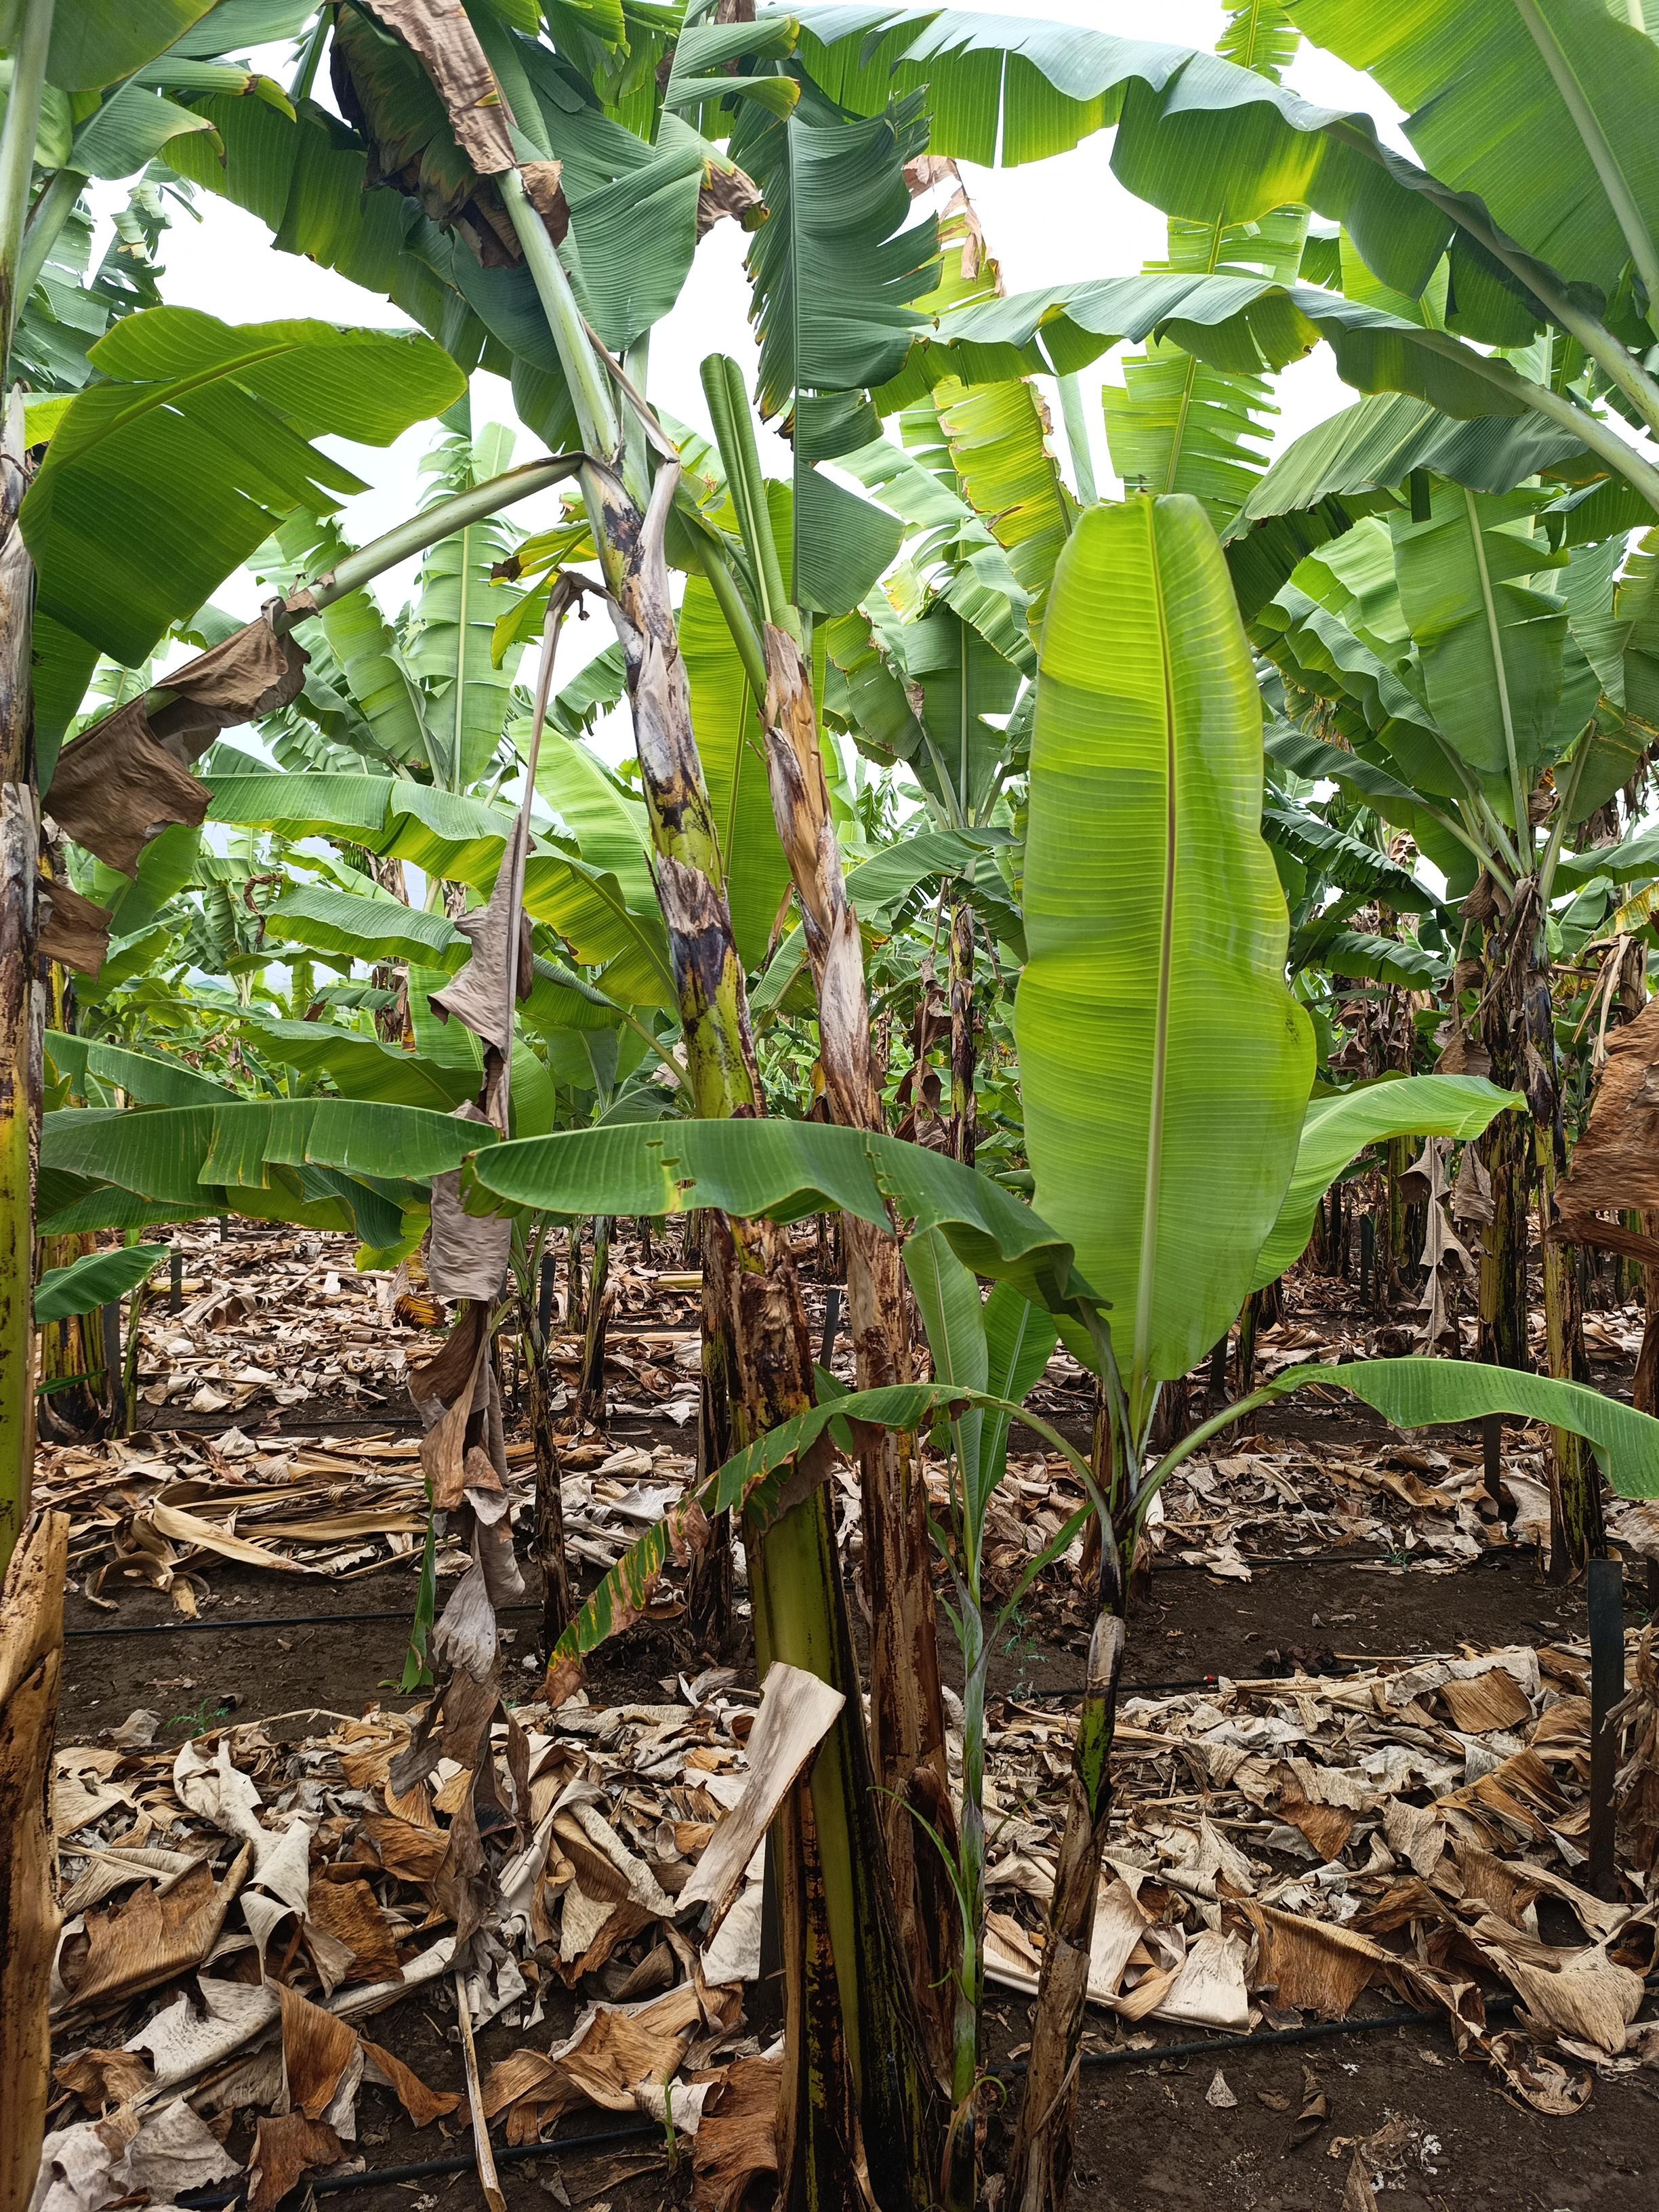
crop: banana
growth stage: vegetative
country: Tanzania
